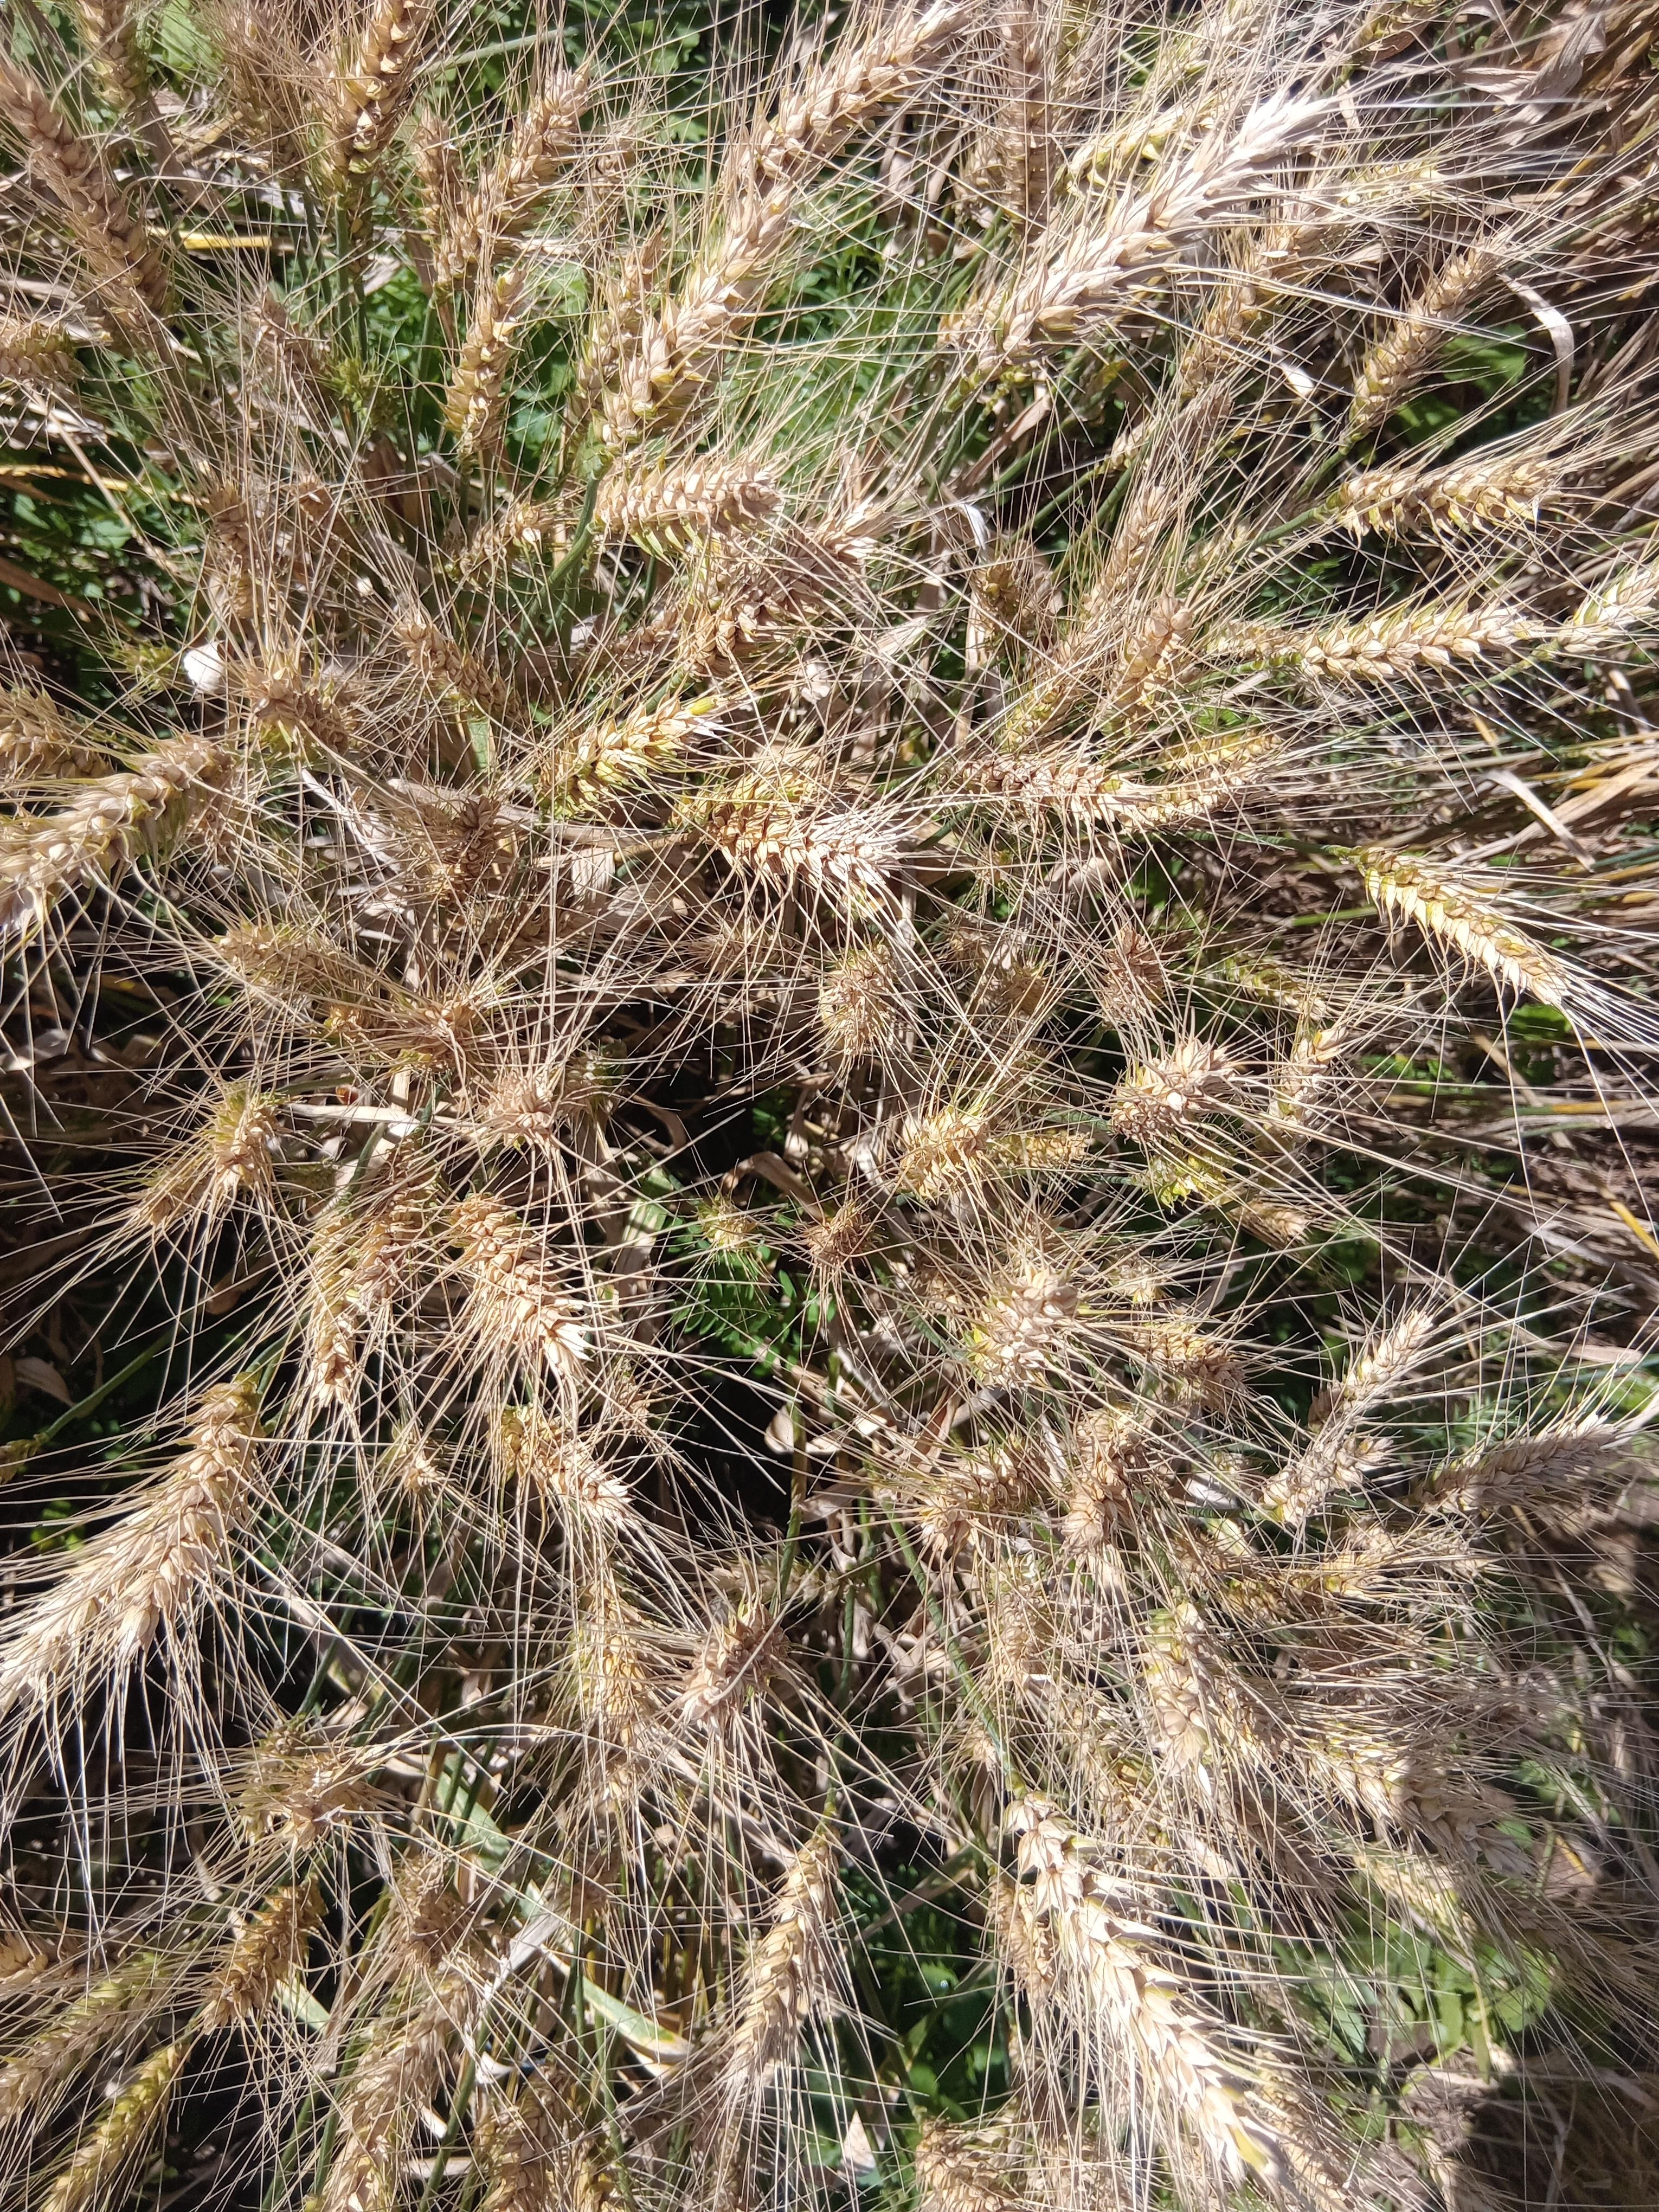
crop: wheat
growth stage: maturity
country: Kenya
